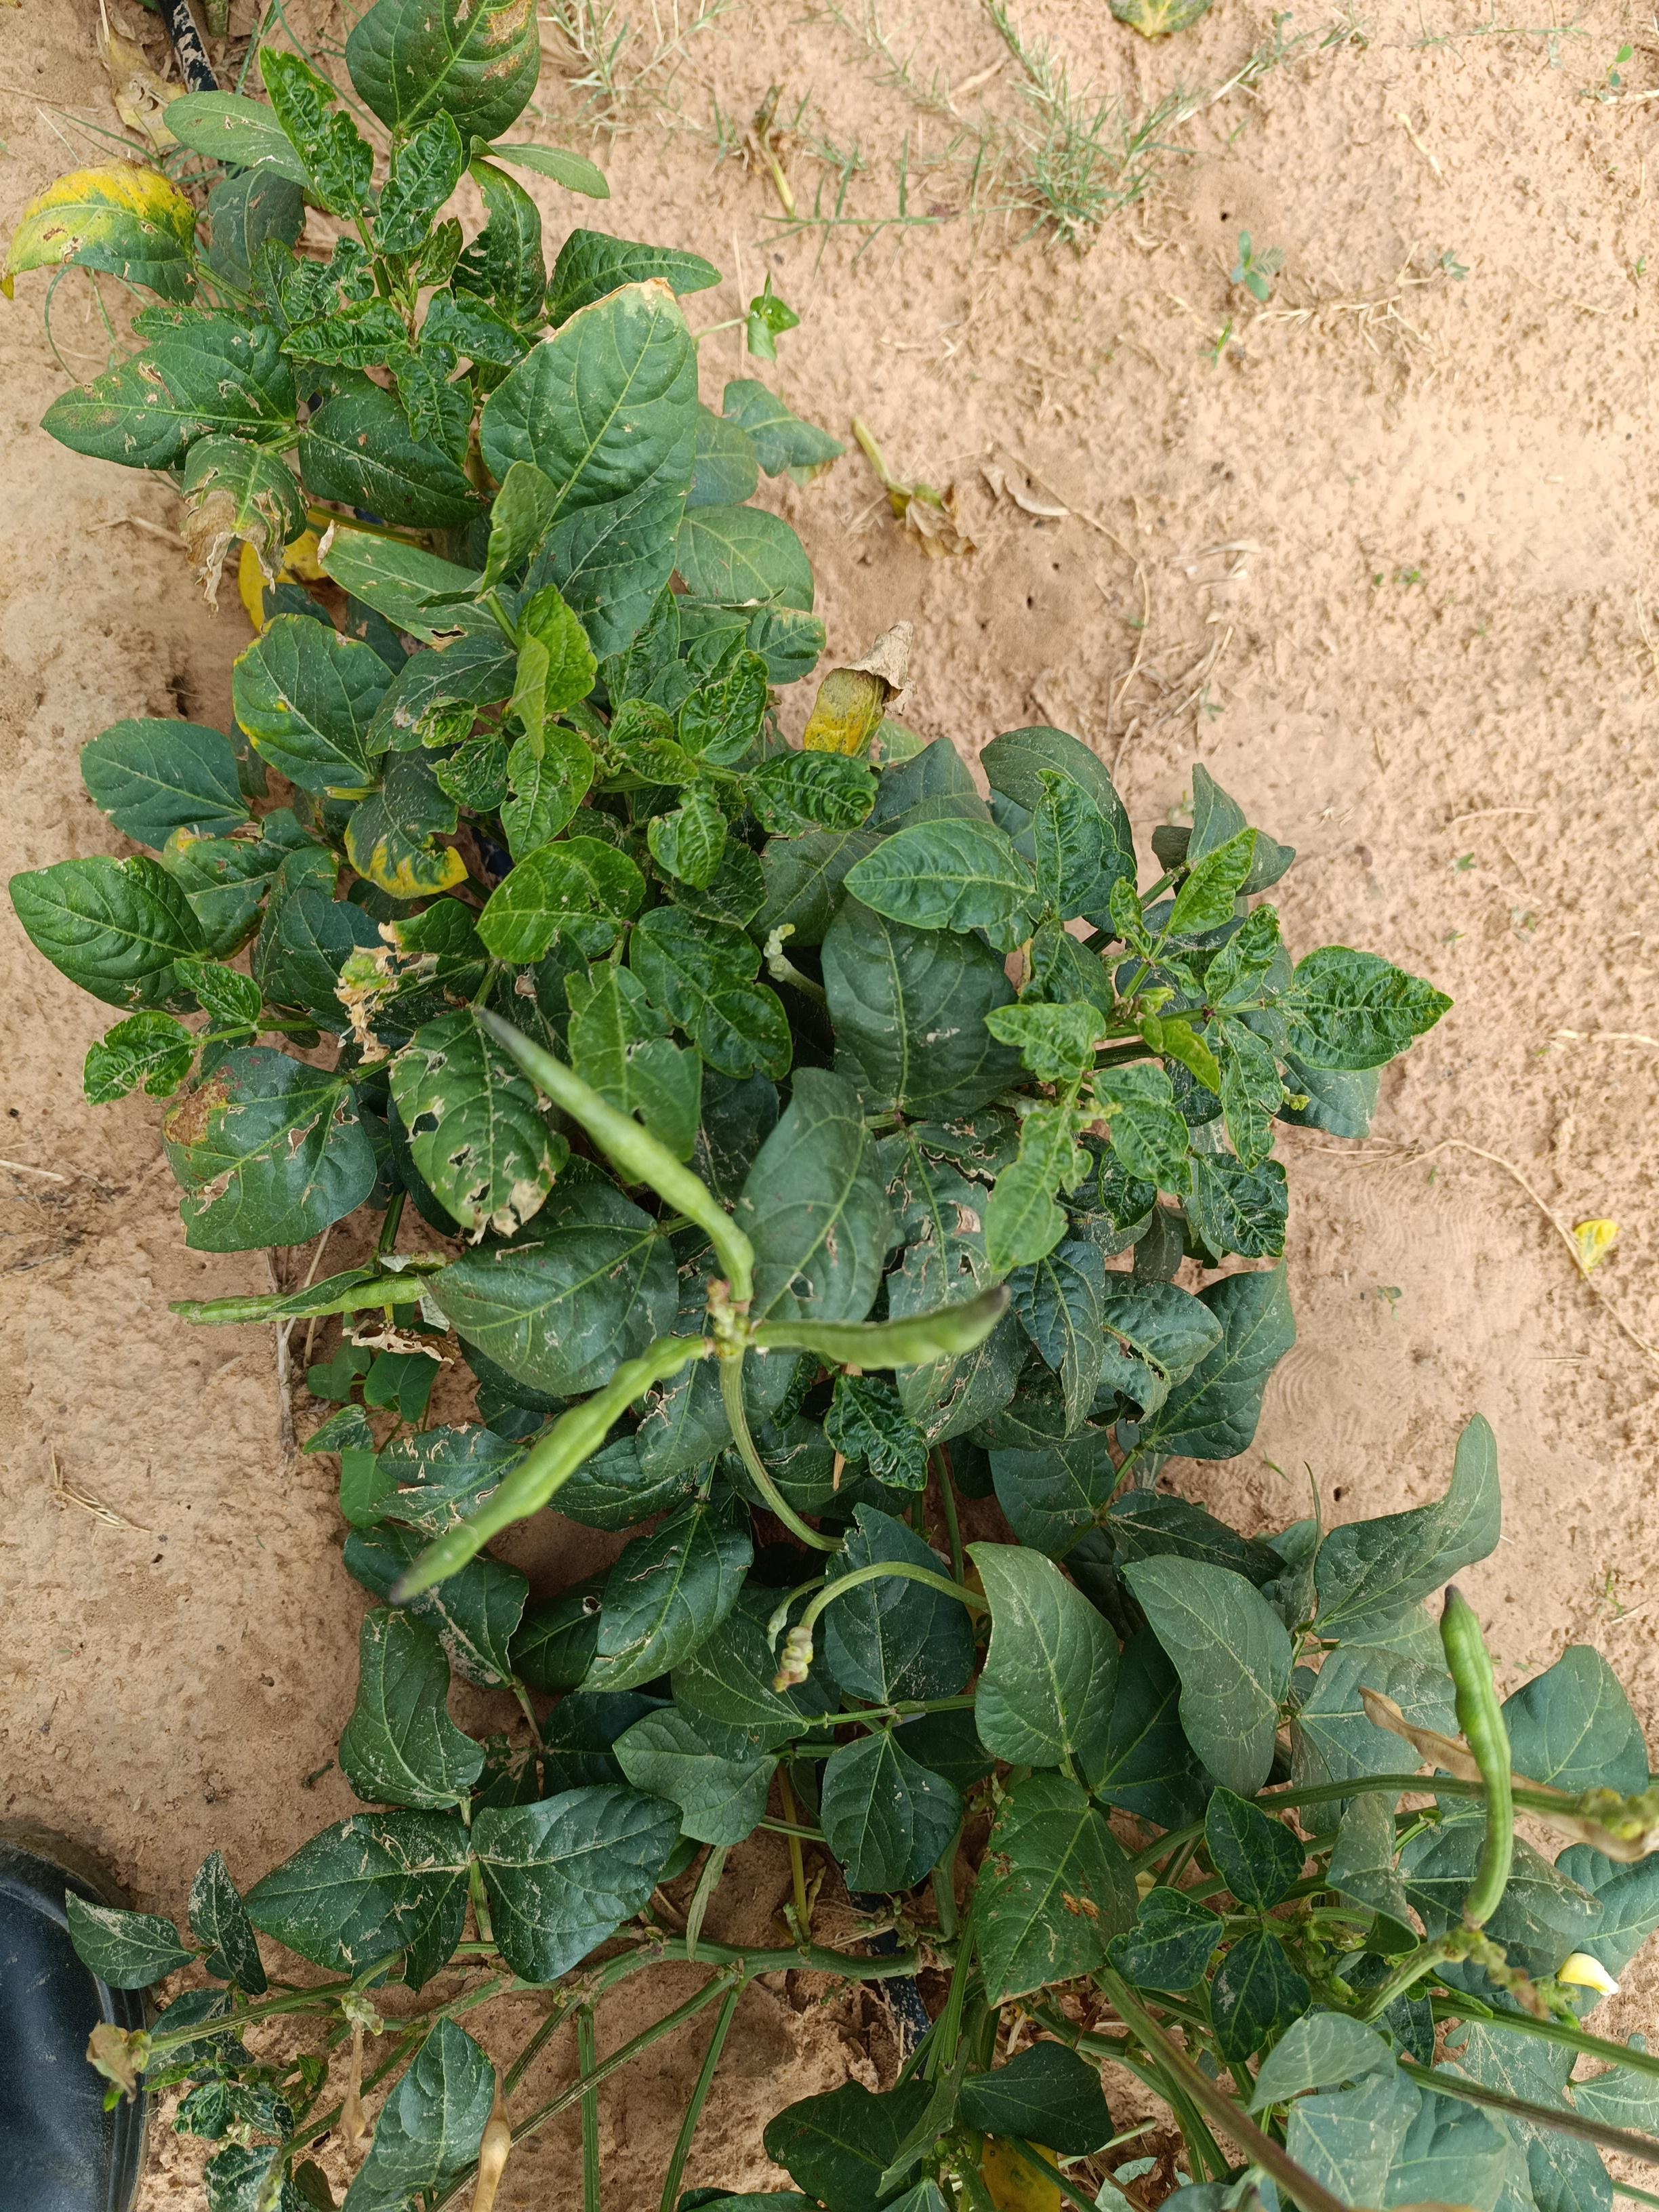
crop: cowpea
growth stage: development pod
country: Nigeria
